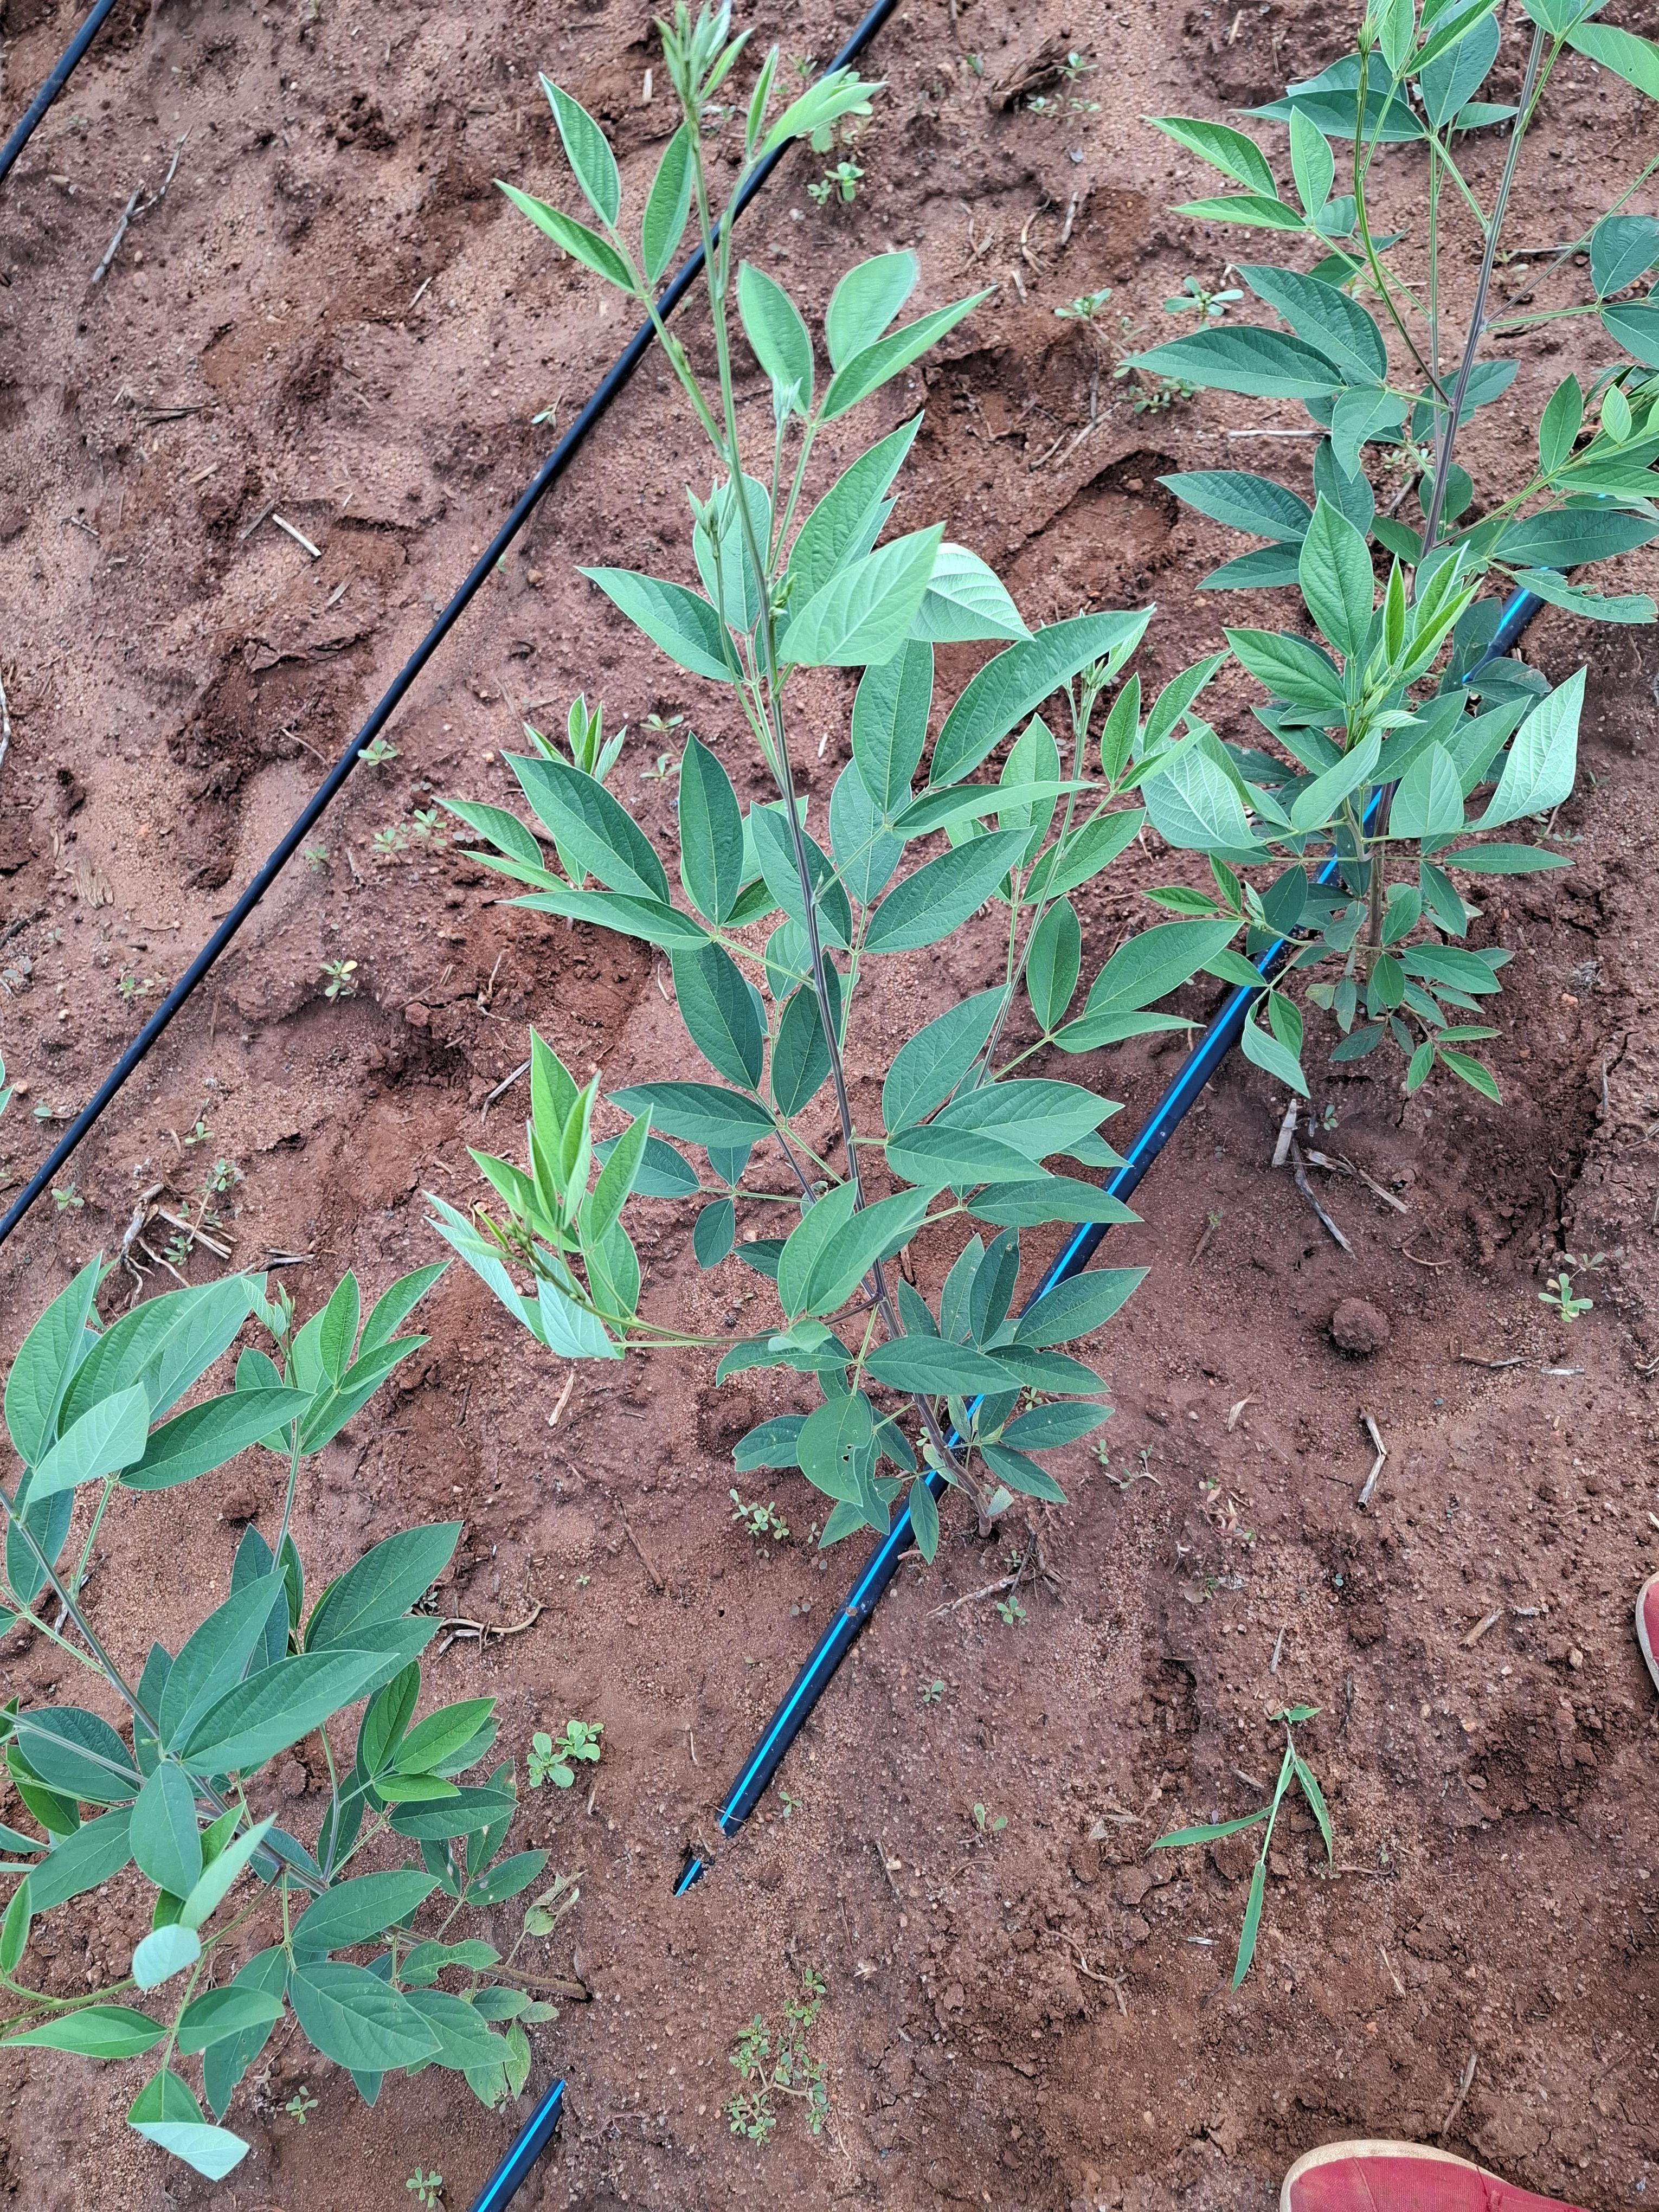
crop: pigeonpea
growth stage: vegetative
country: Kenya
